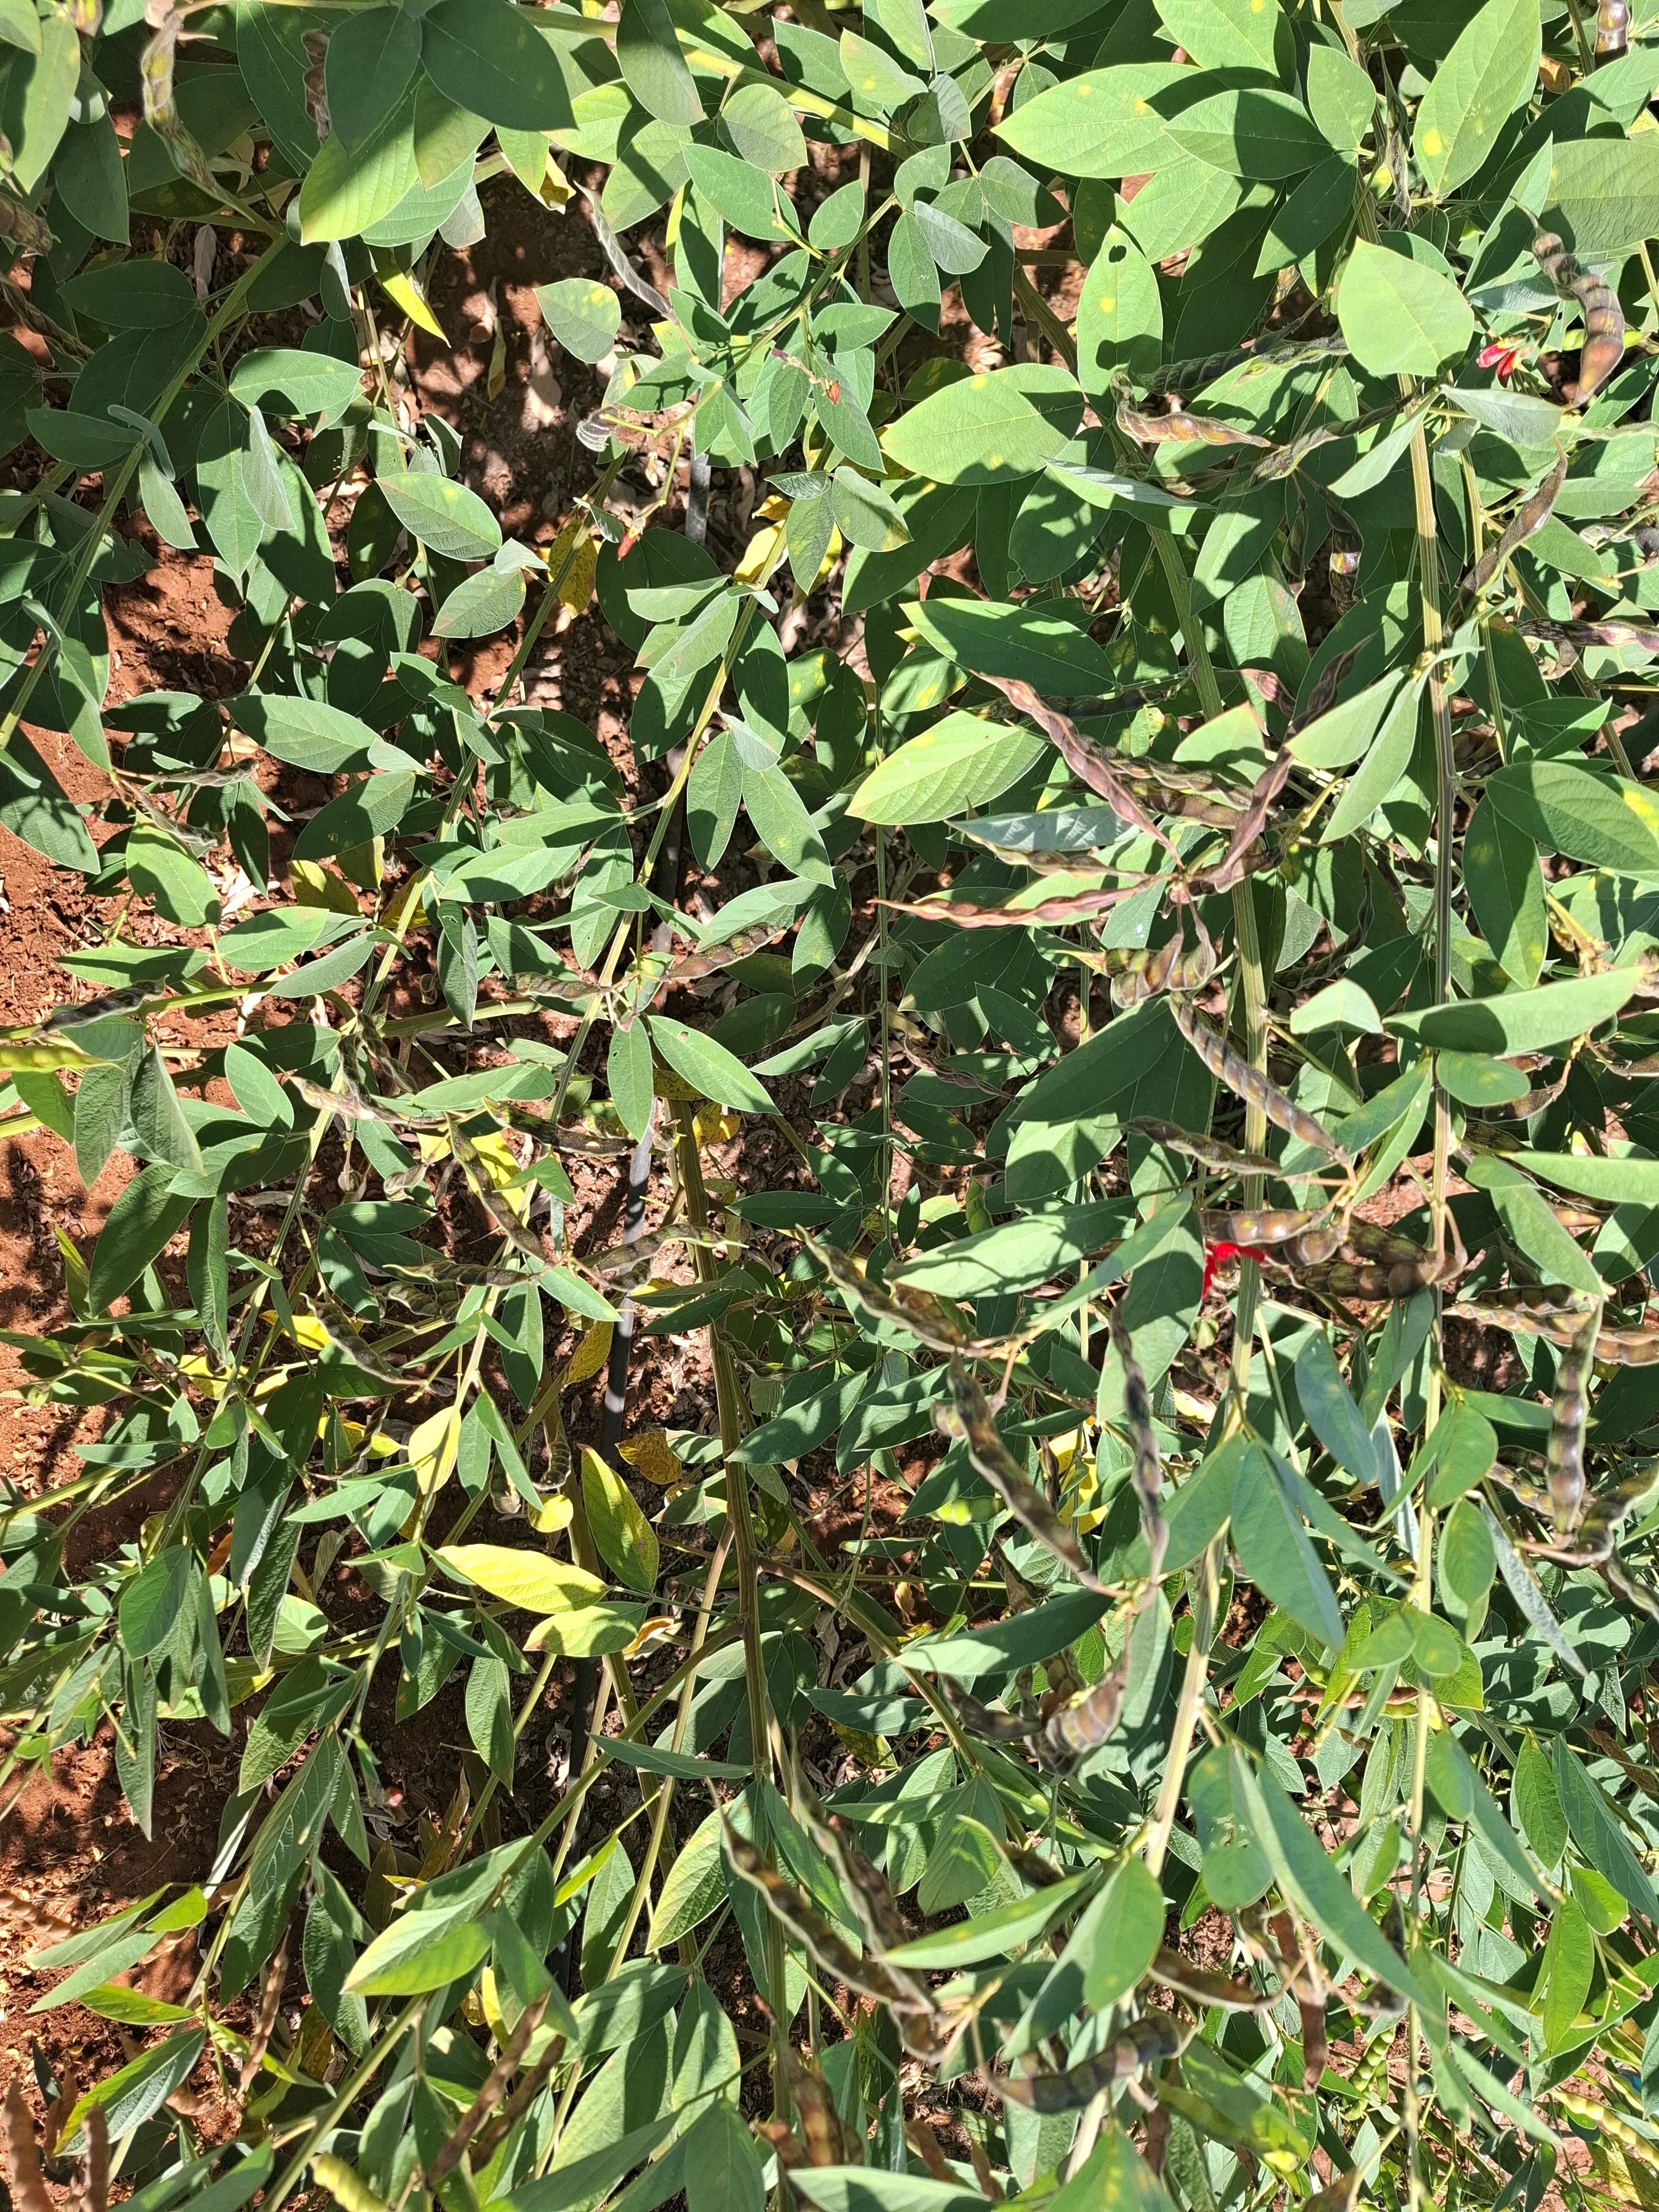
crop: pigeonpea
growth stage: development pod
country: Kenya
